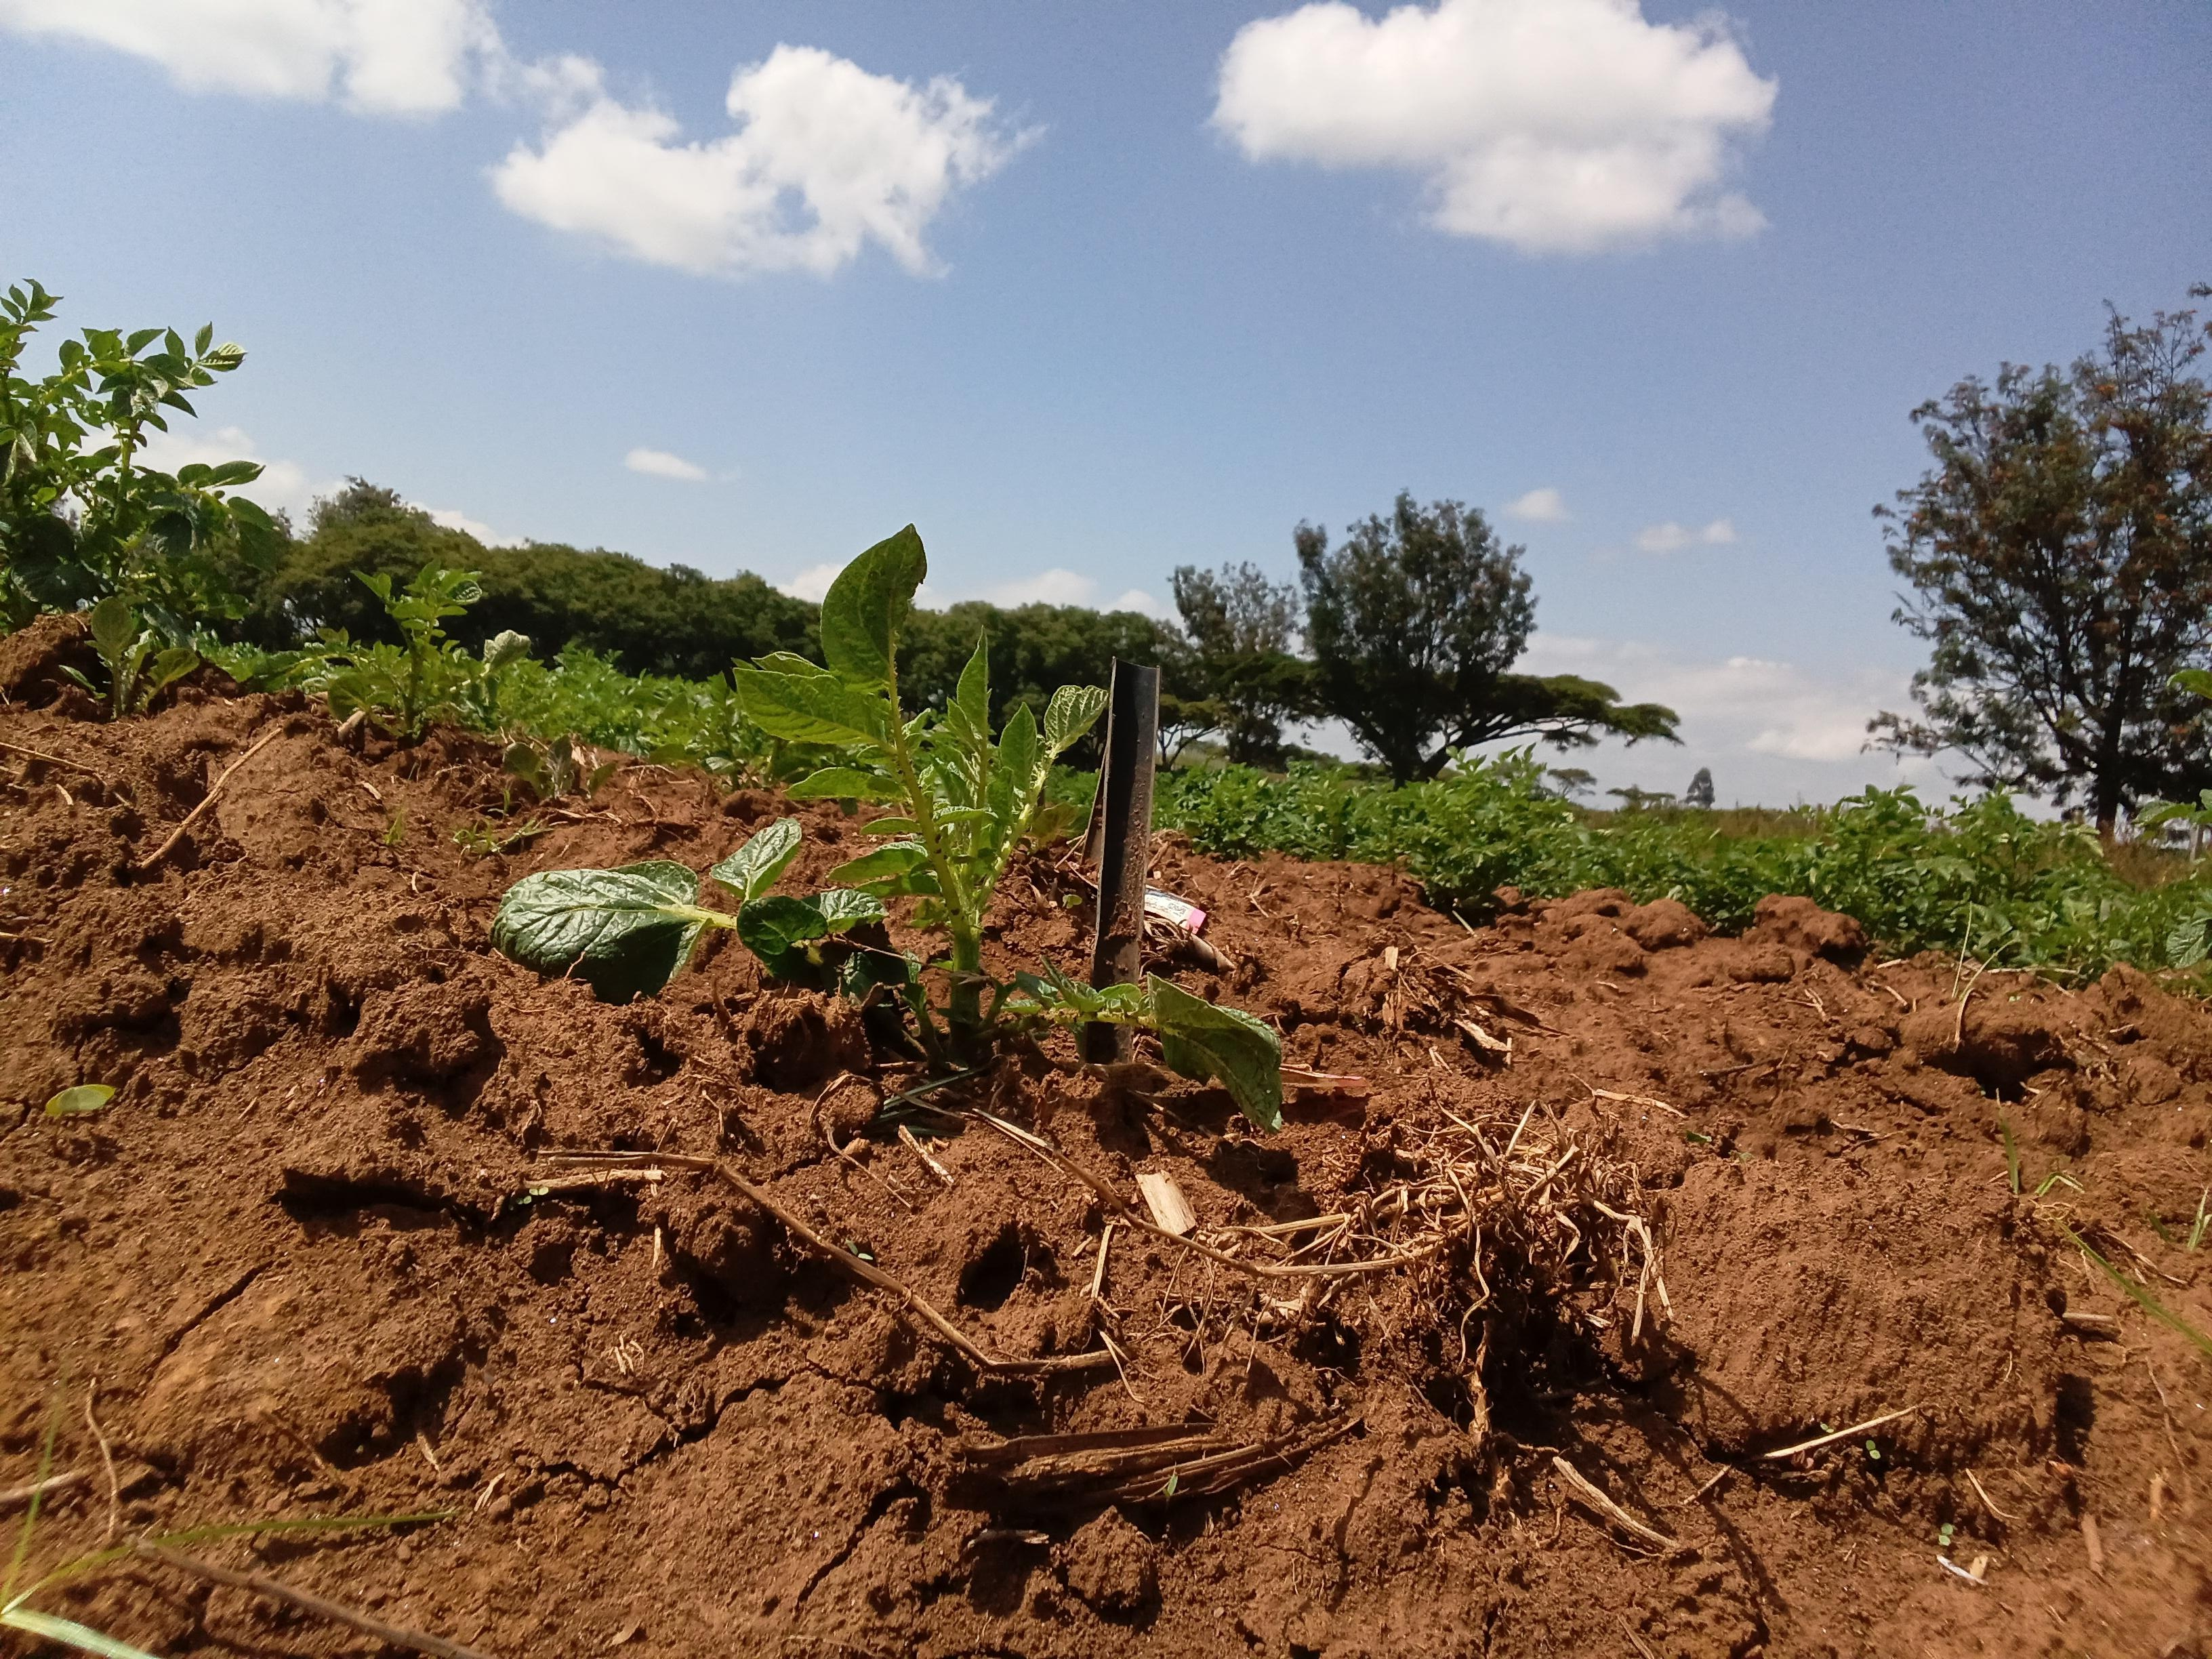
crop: potato
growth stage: vegetative
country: Kenya
